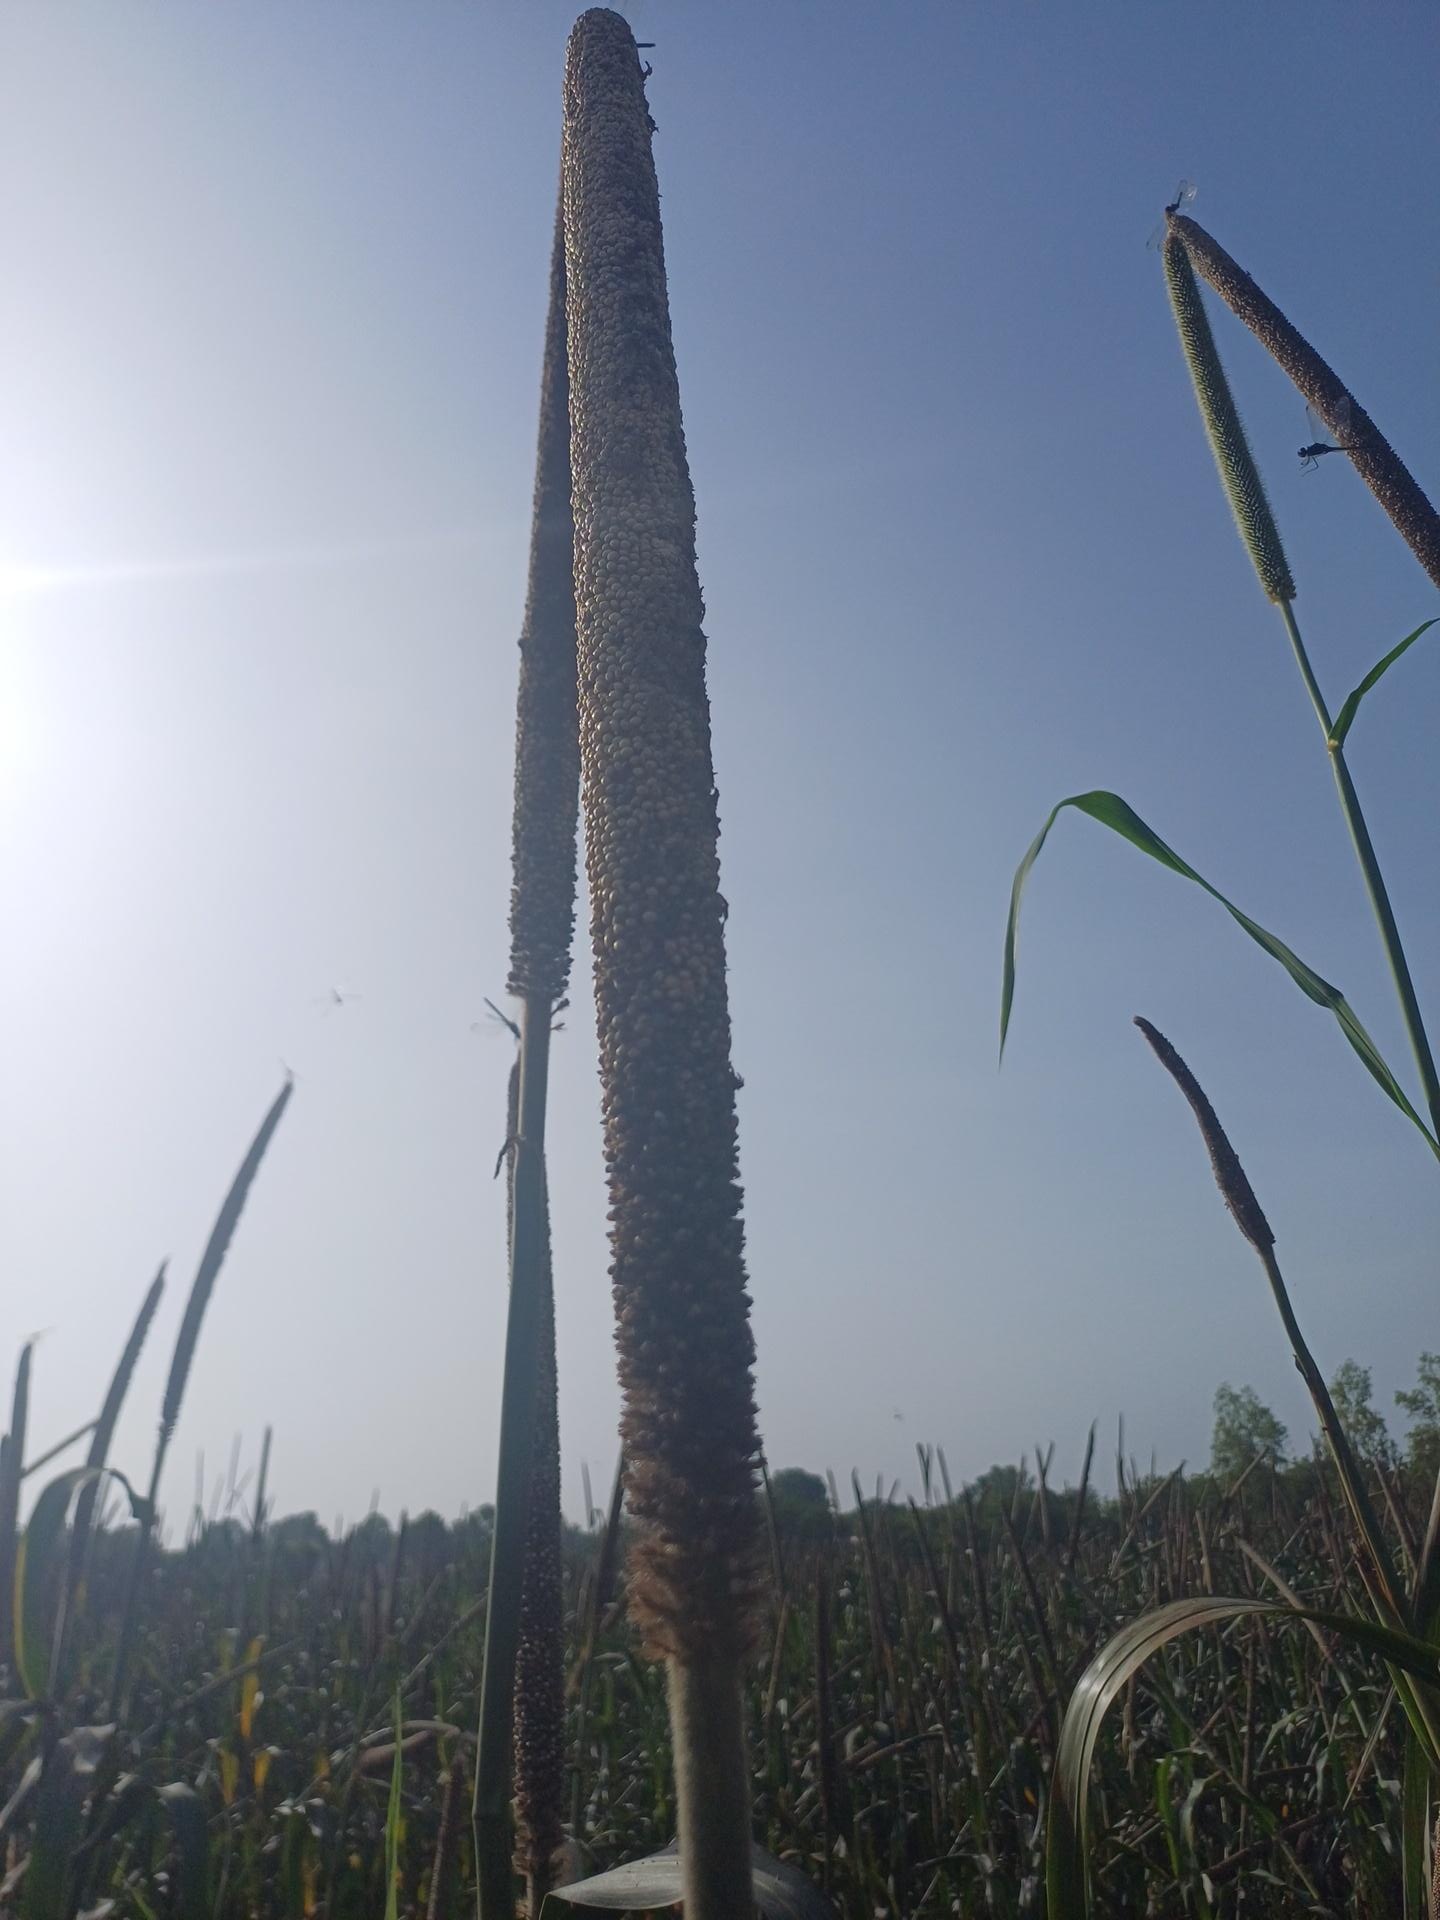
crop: pearl millet
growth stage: filling grain
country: Senegal
